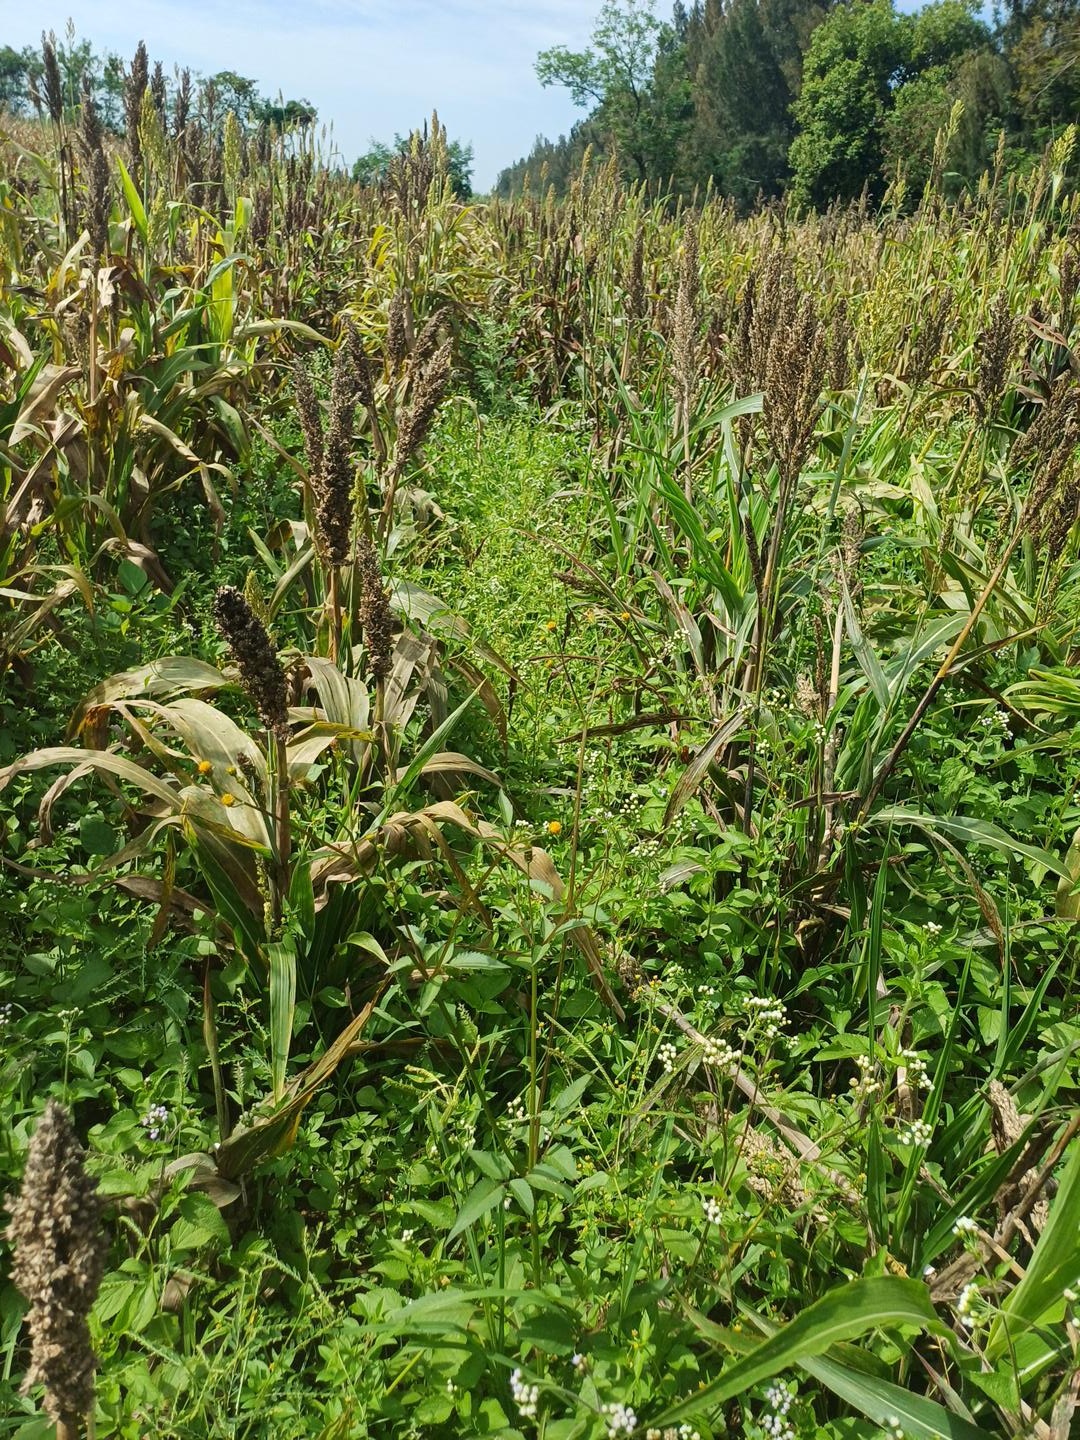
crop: sorghum
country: Kenya
